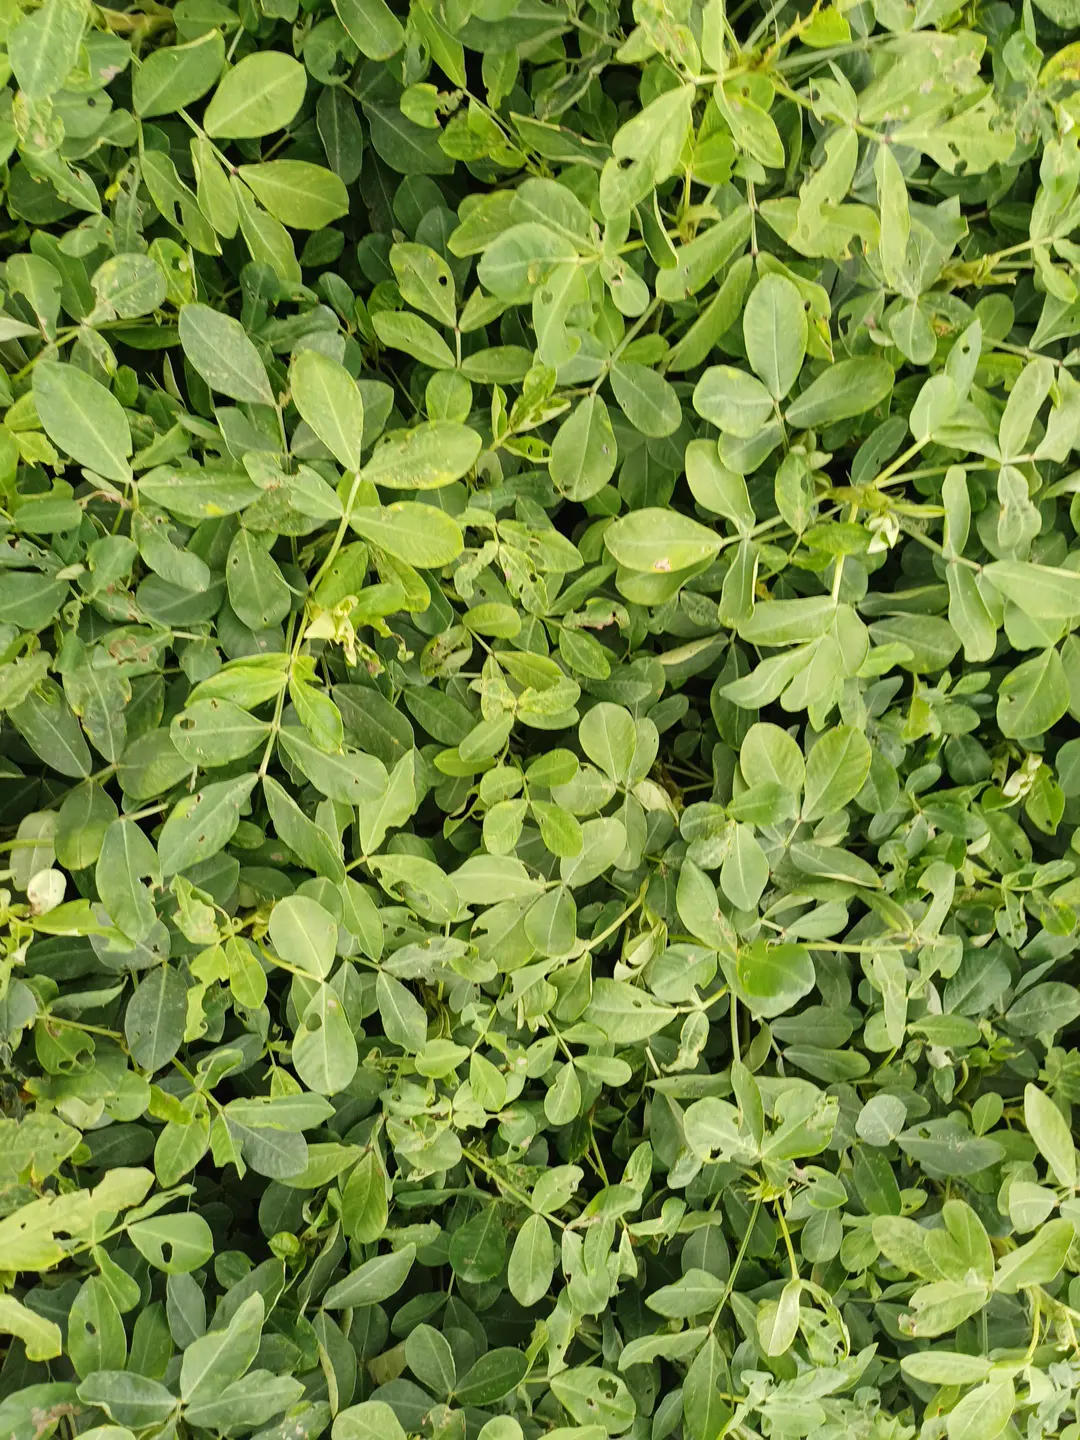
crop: groundnut
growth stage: flowering
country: Kenya
